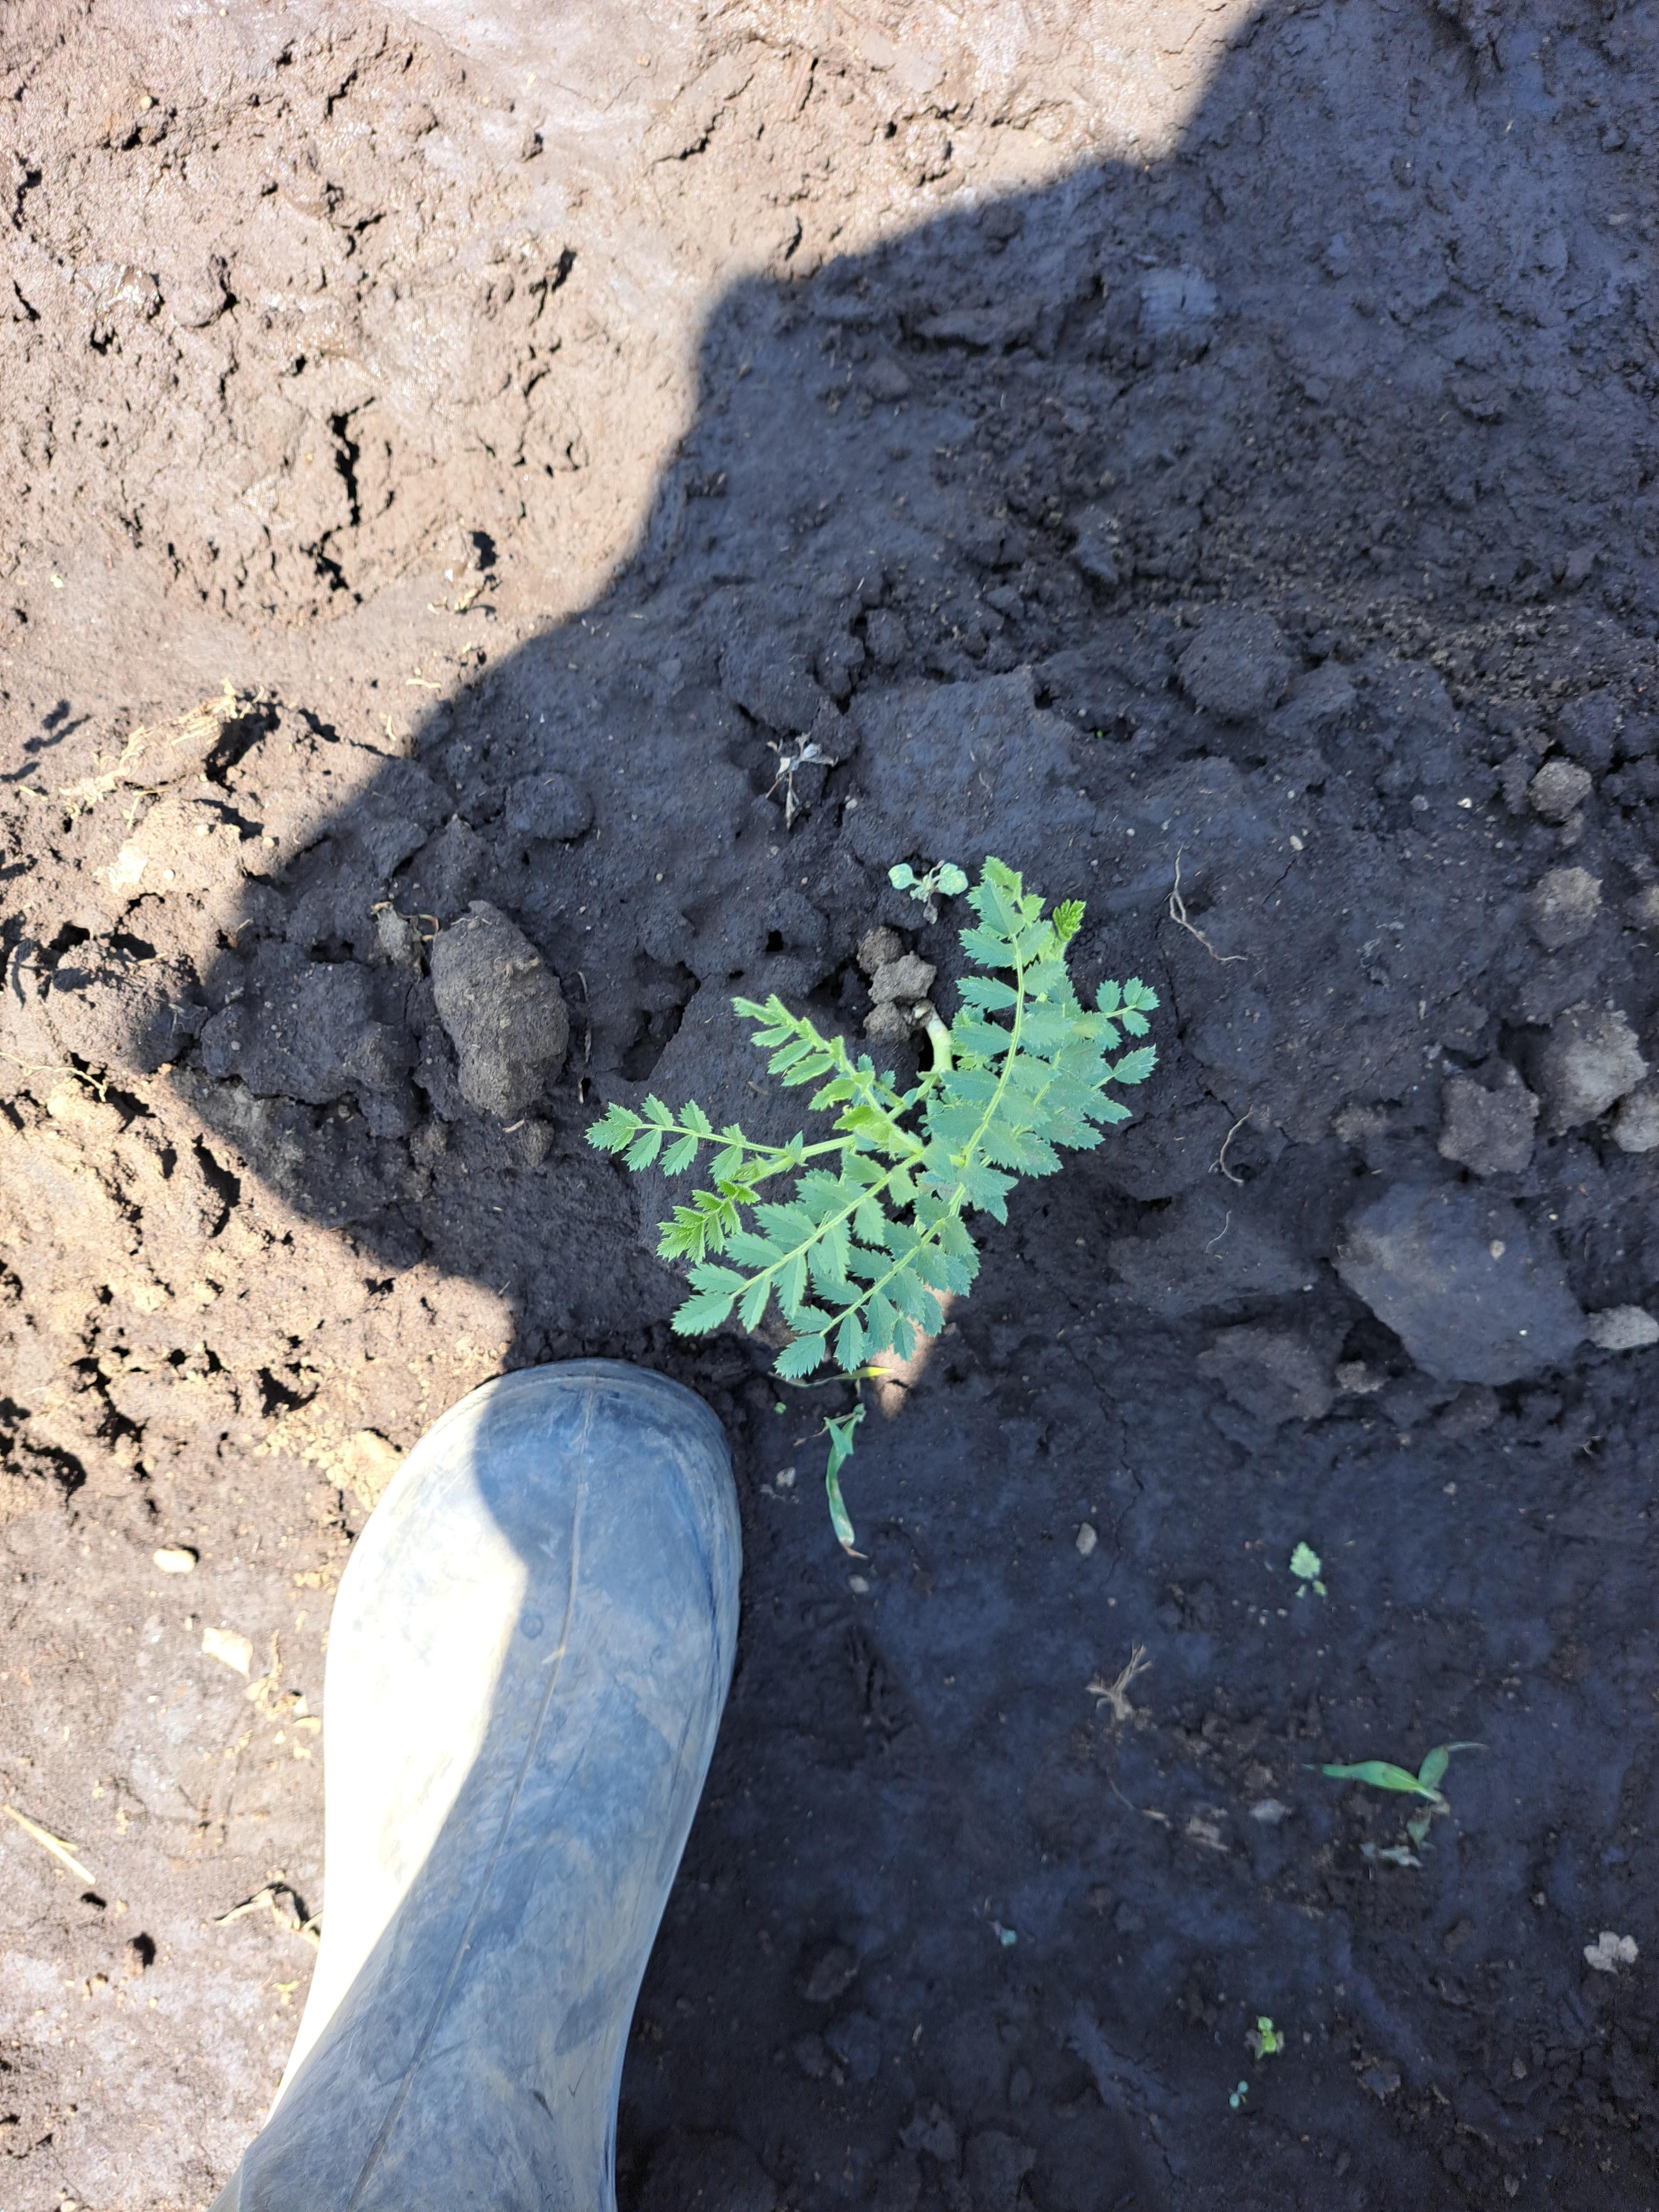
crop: chickpea
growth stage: vegetative
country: Tanzania
